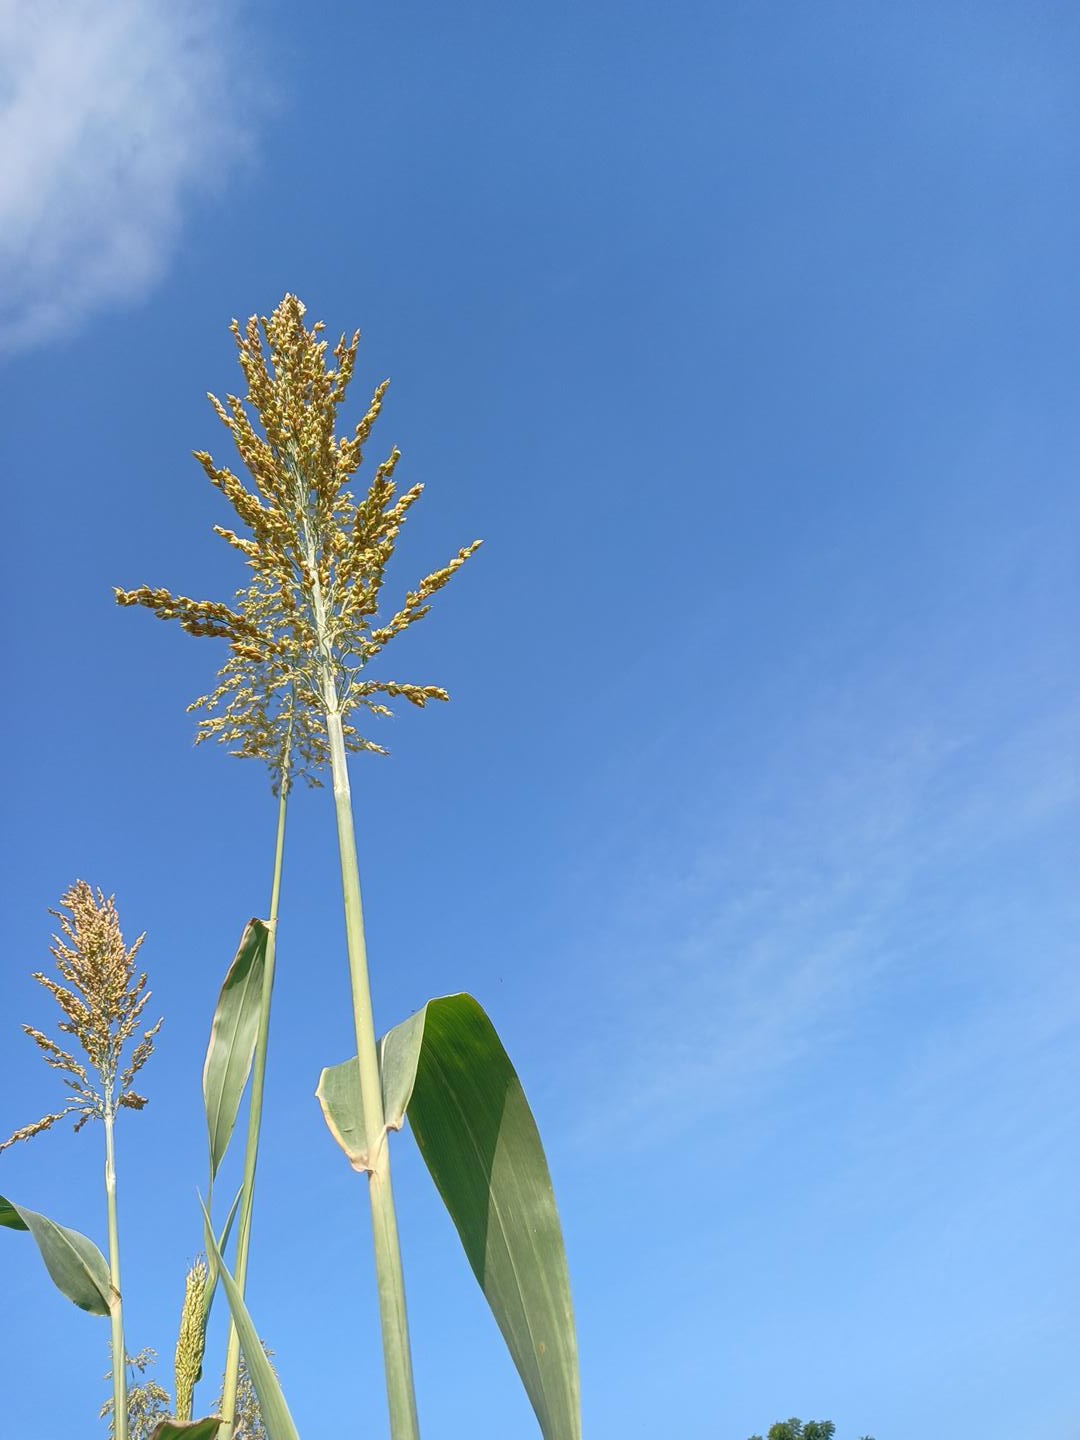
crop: sorghum
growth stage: filling grain
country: Senegal
